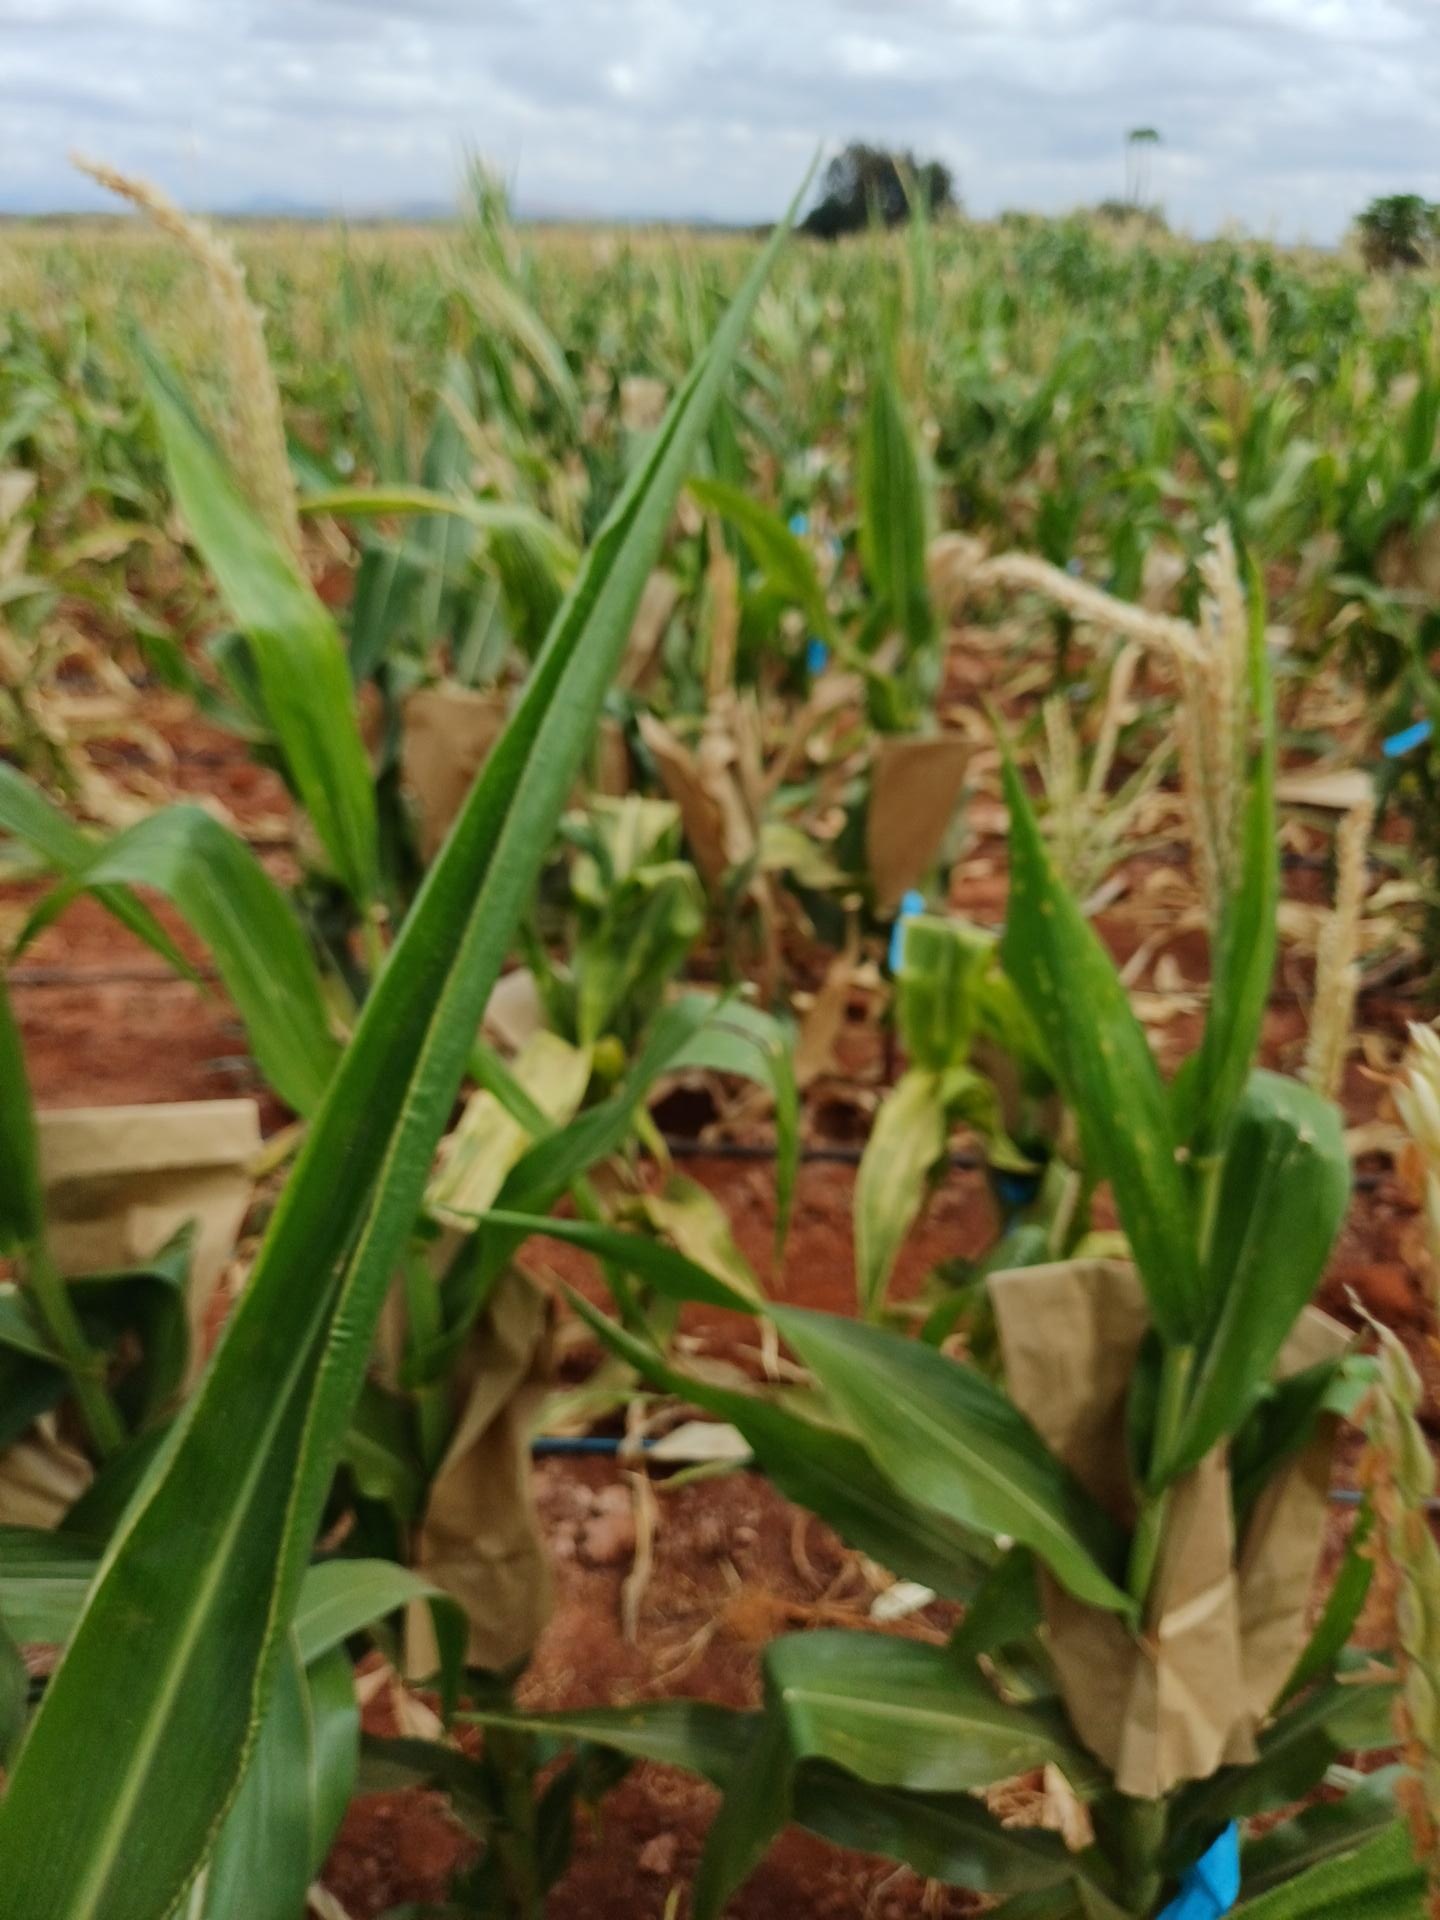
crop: maize
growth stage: flowering
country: Kenya
